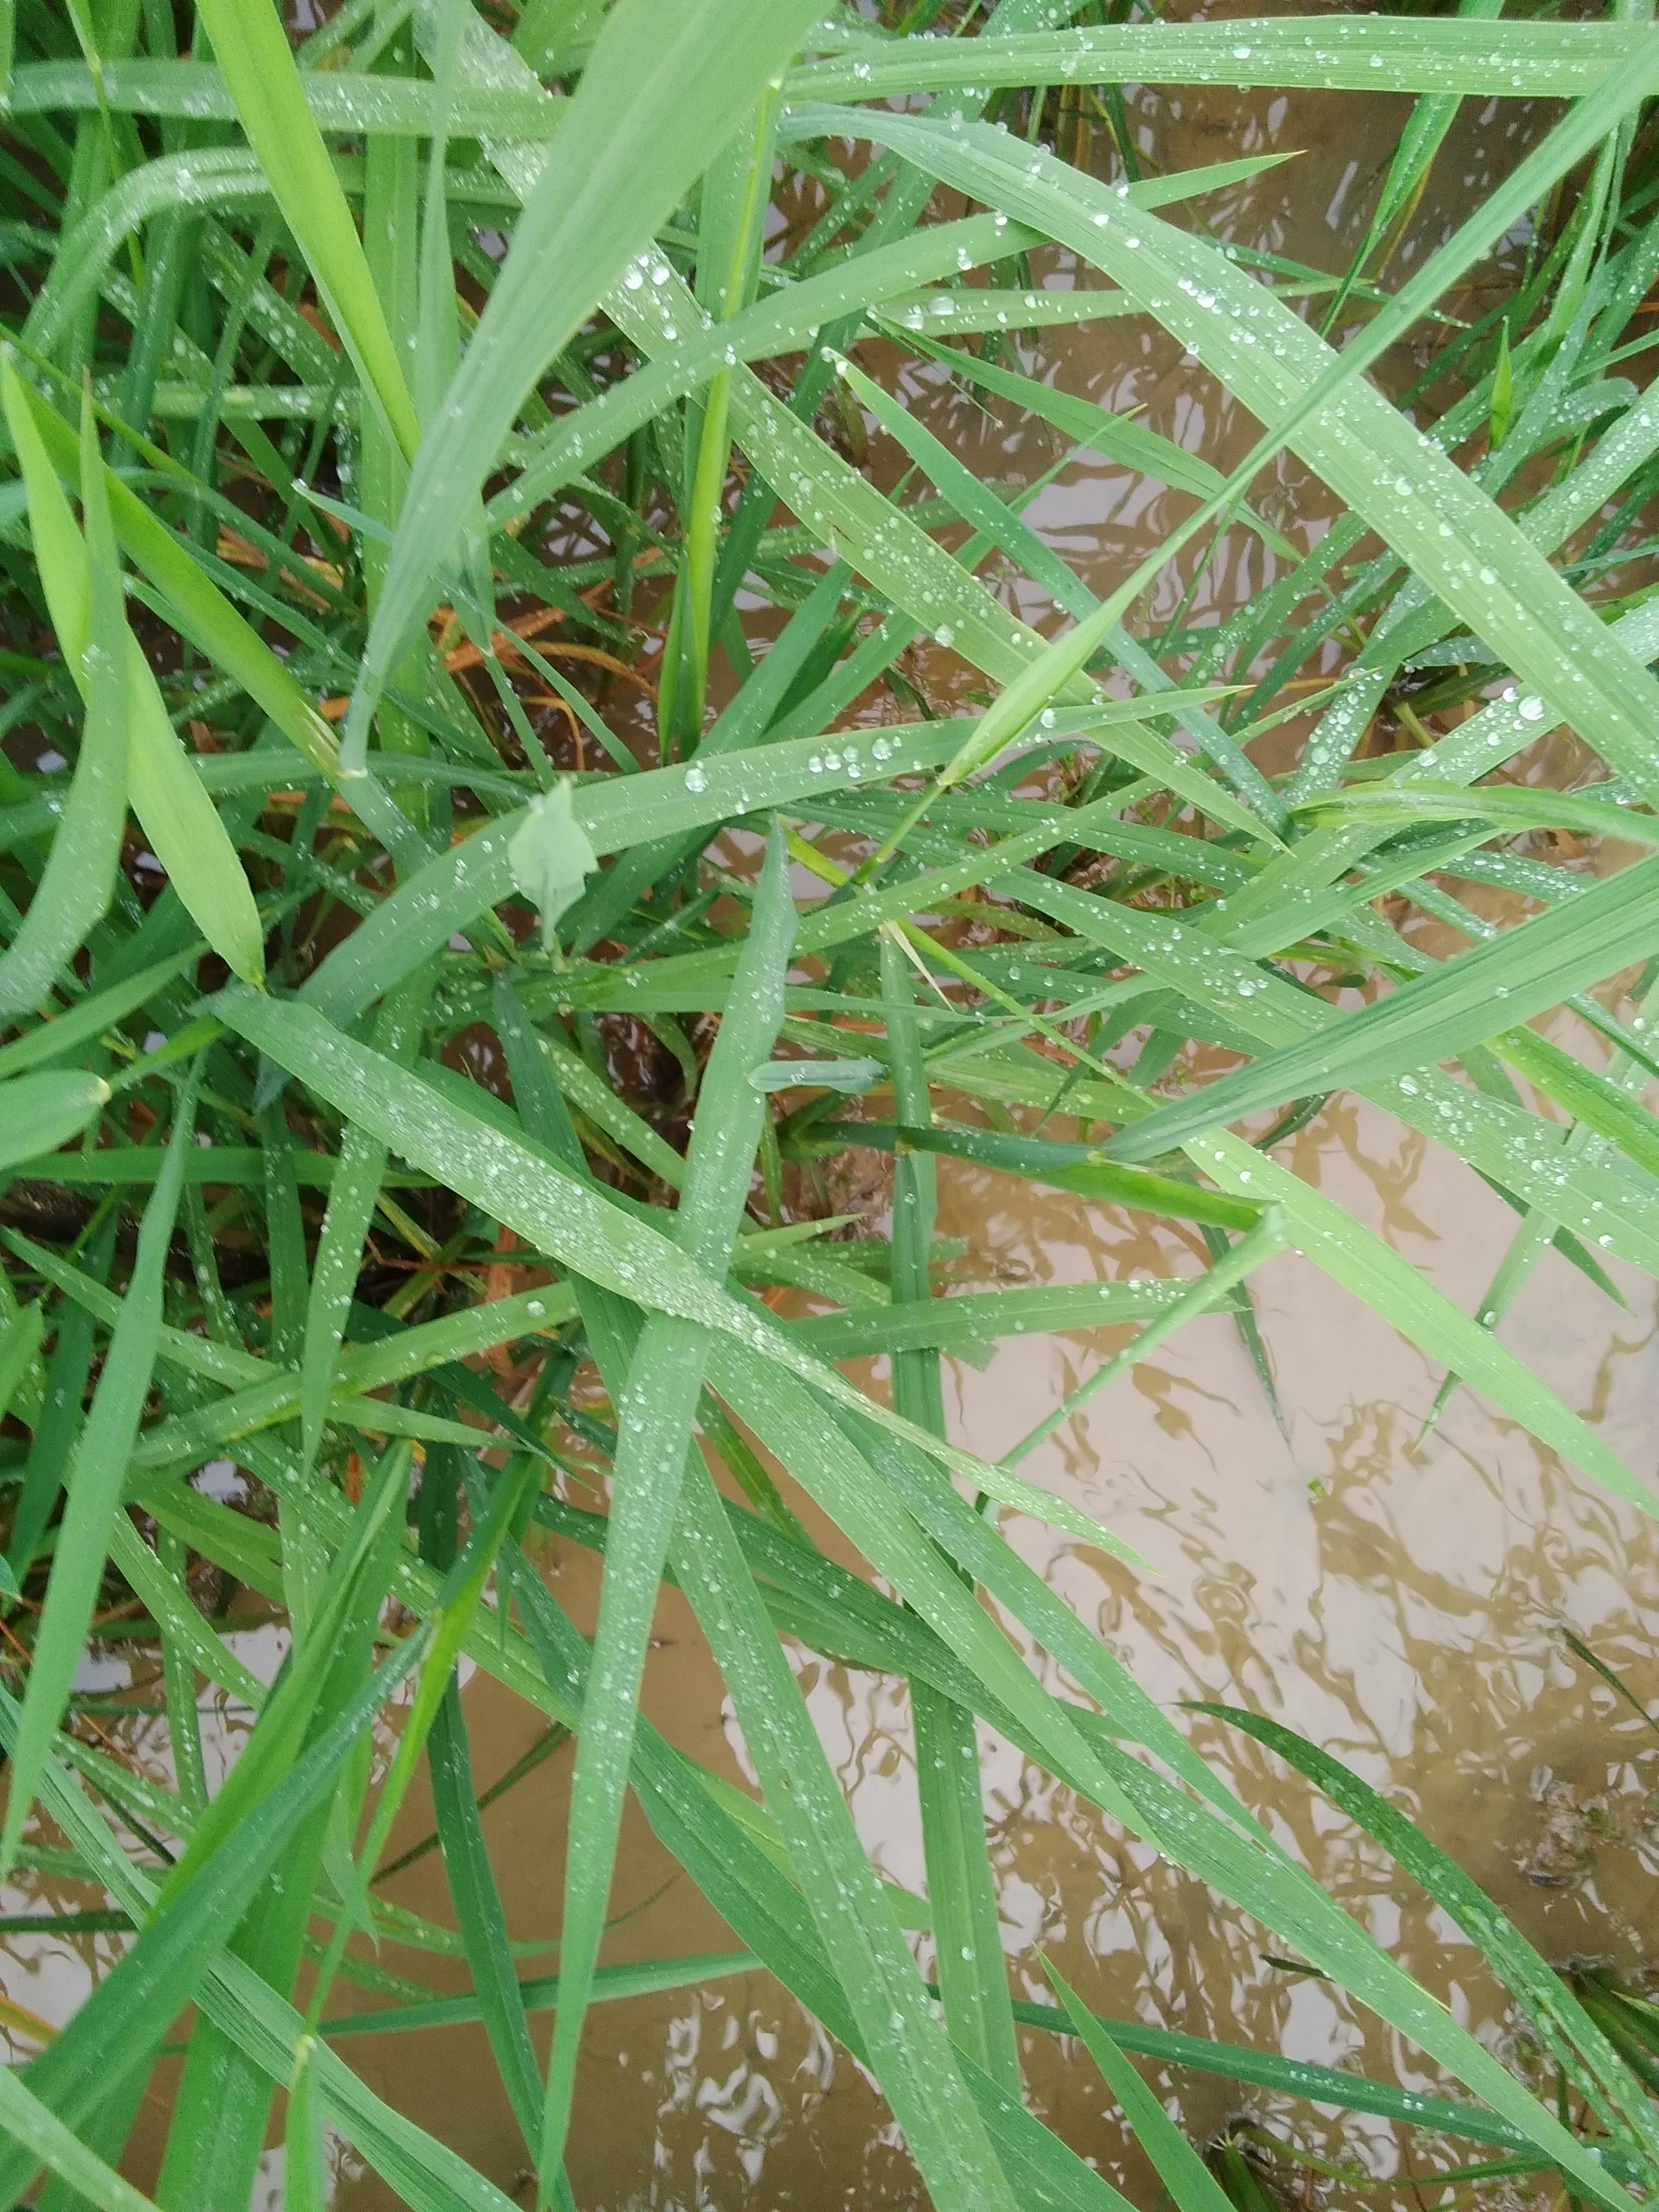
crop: rice
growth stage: booting
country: Nigeria
